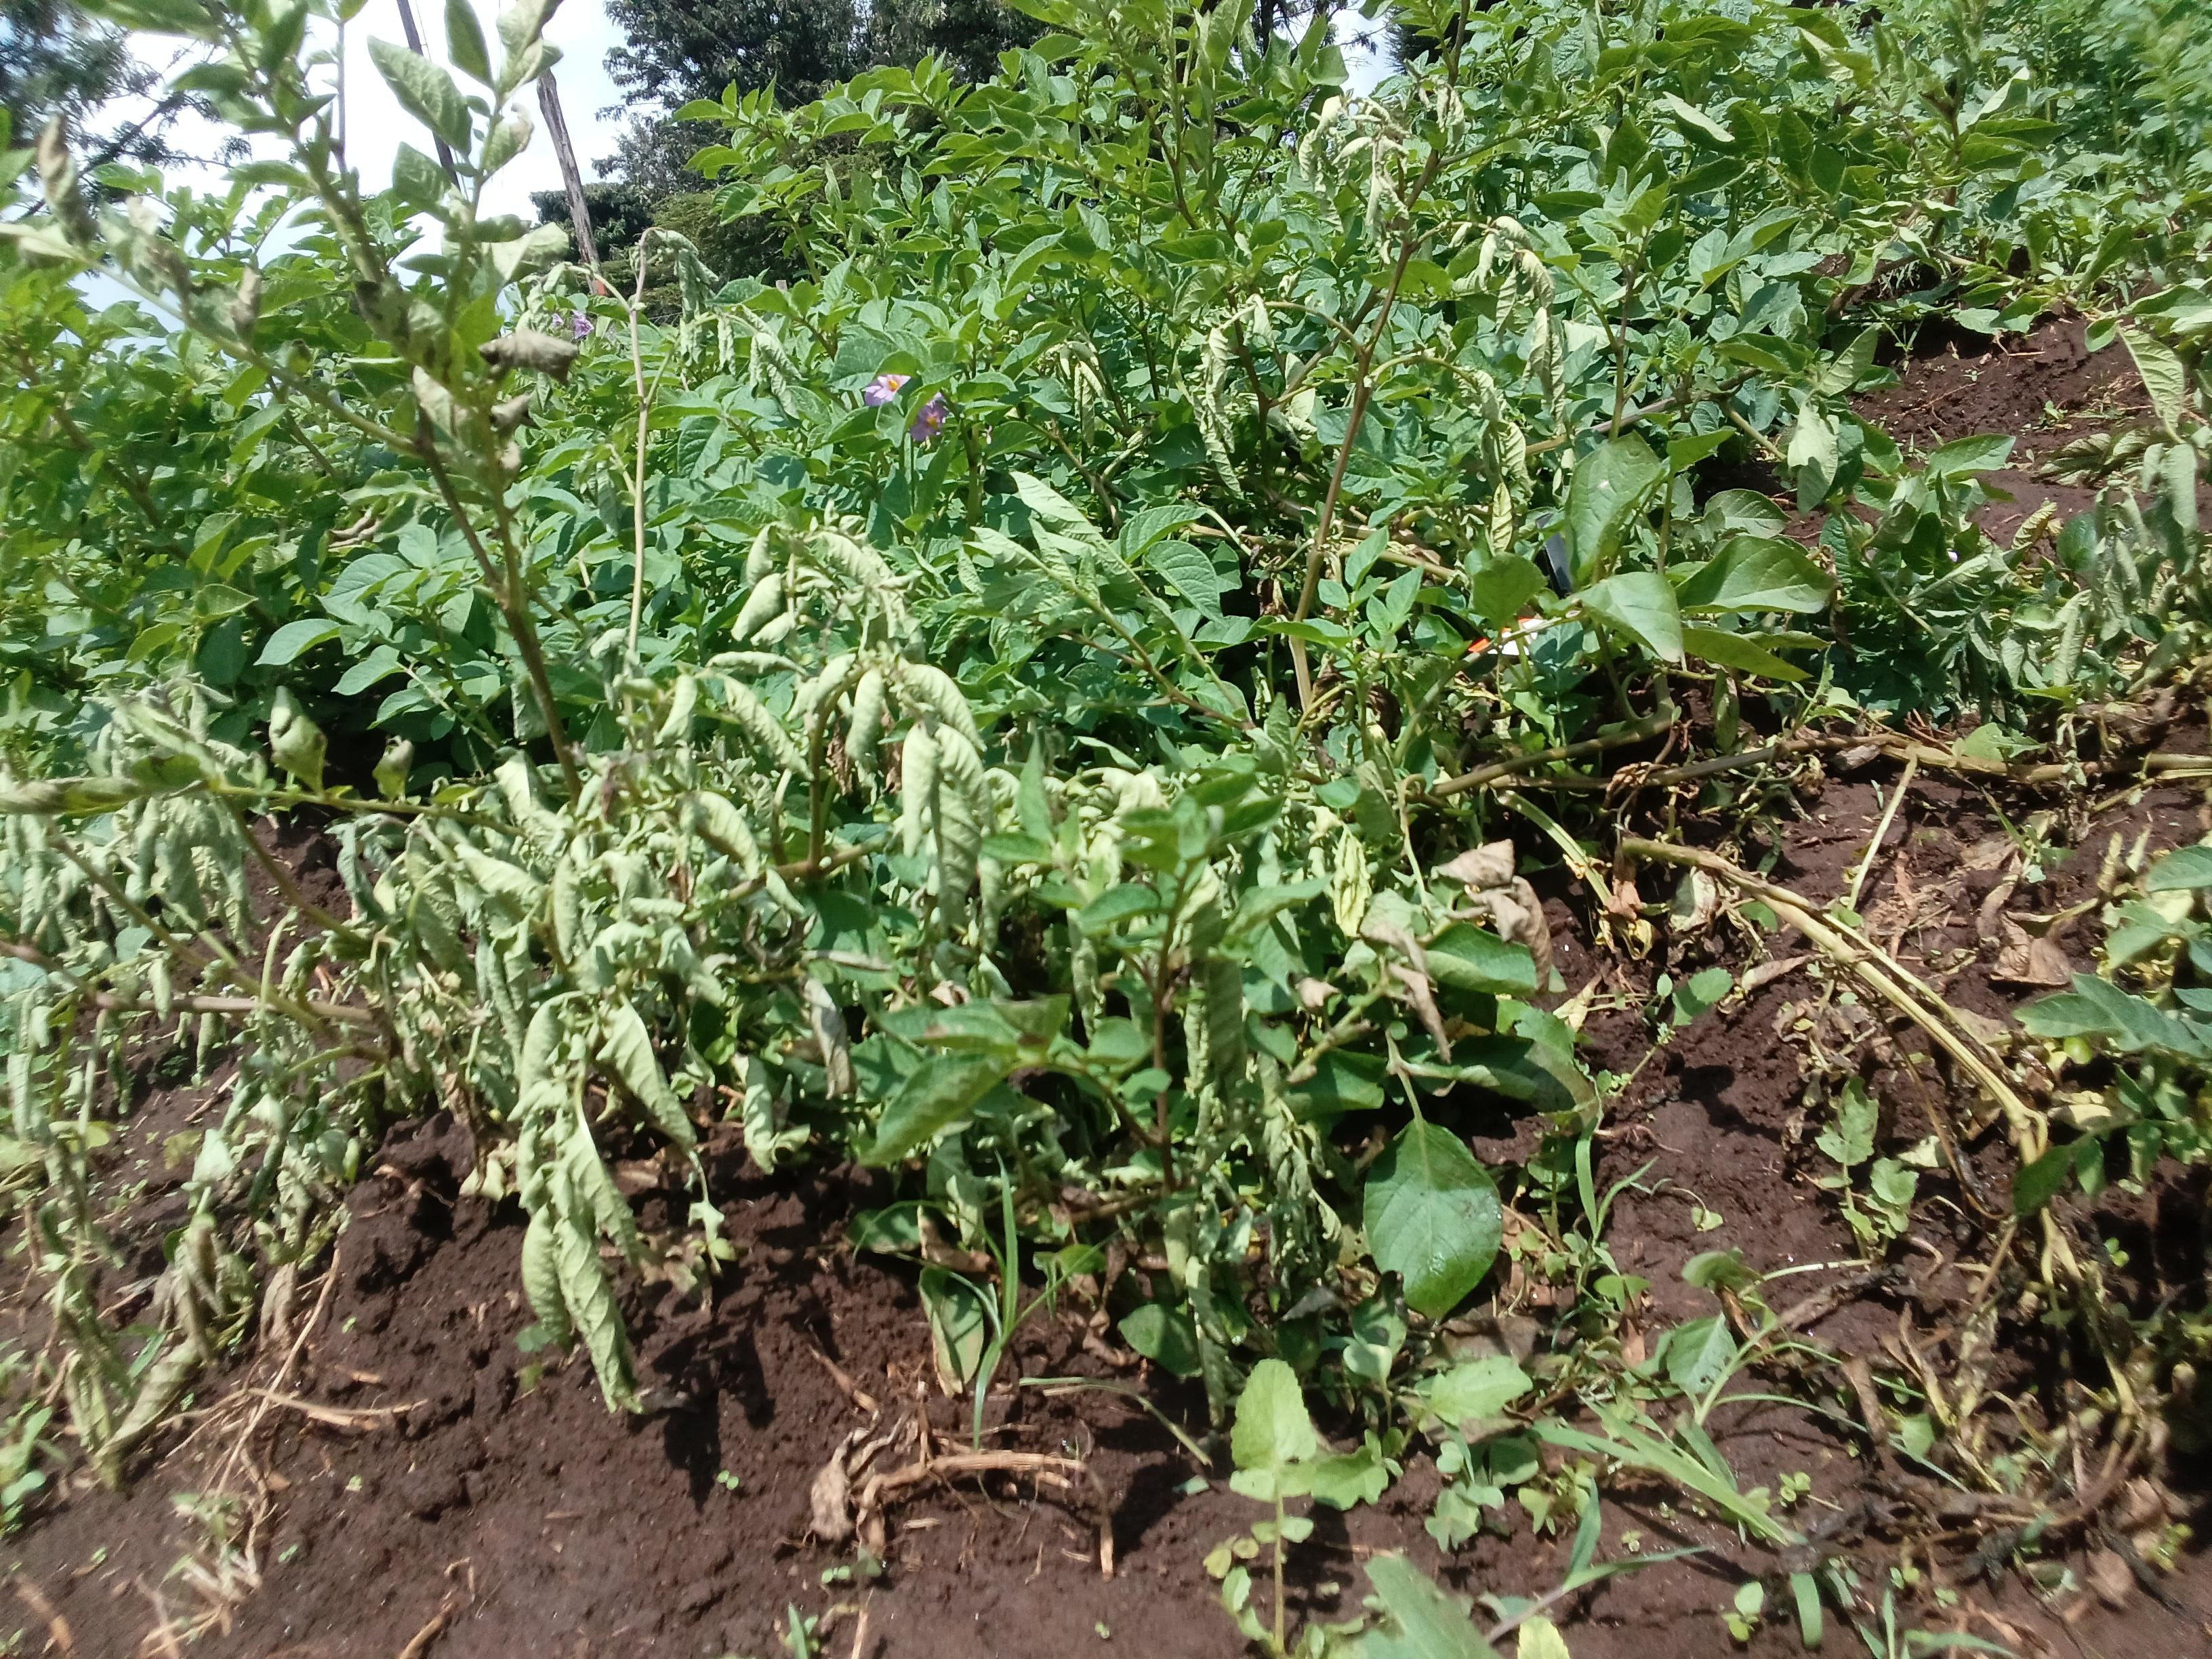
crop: potato
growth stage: vegetative
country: Kenya
